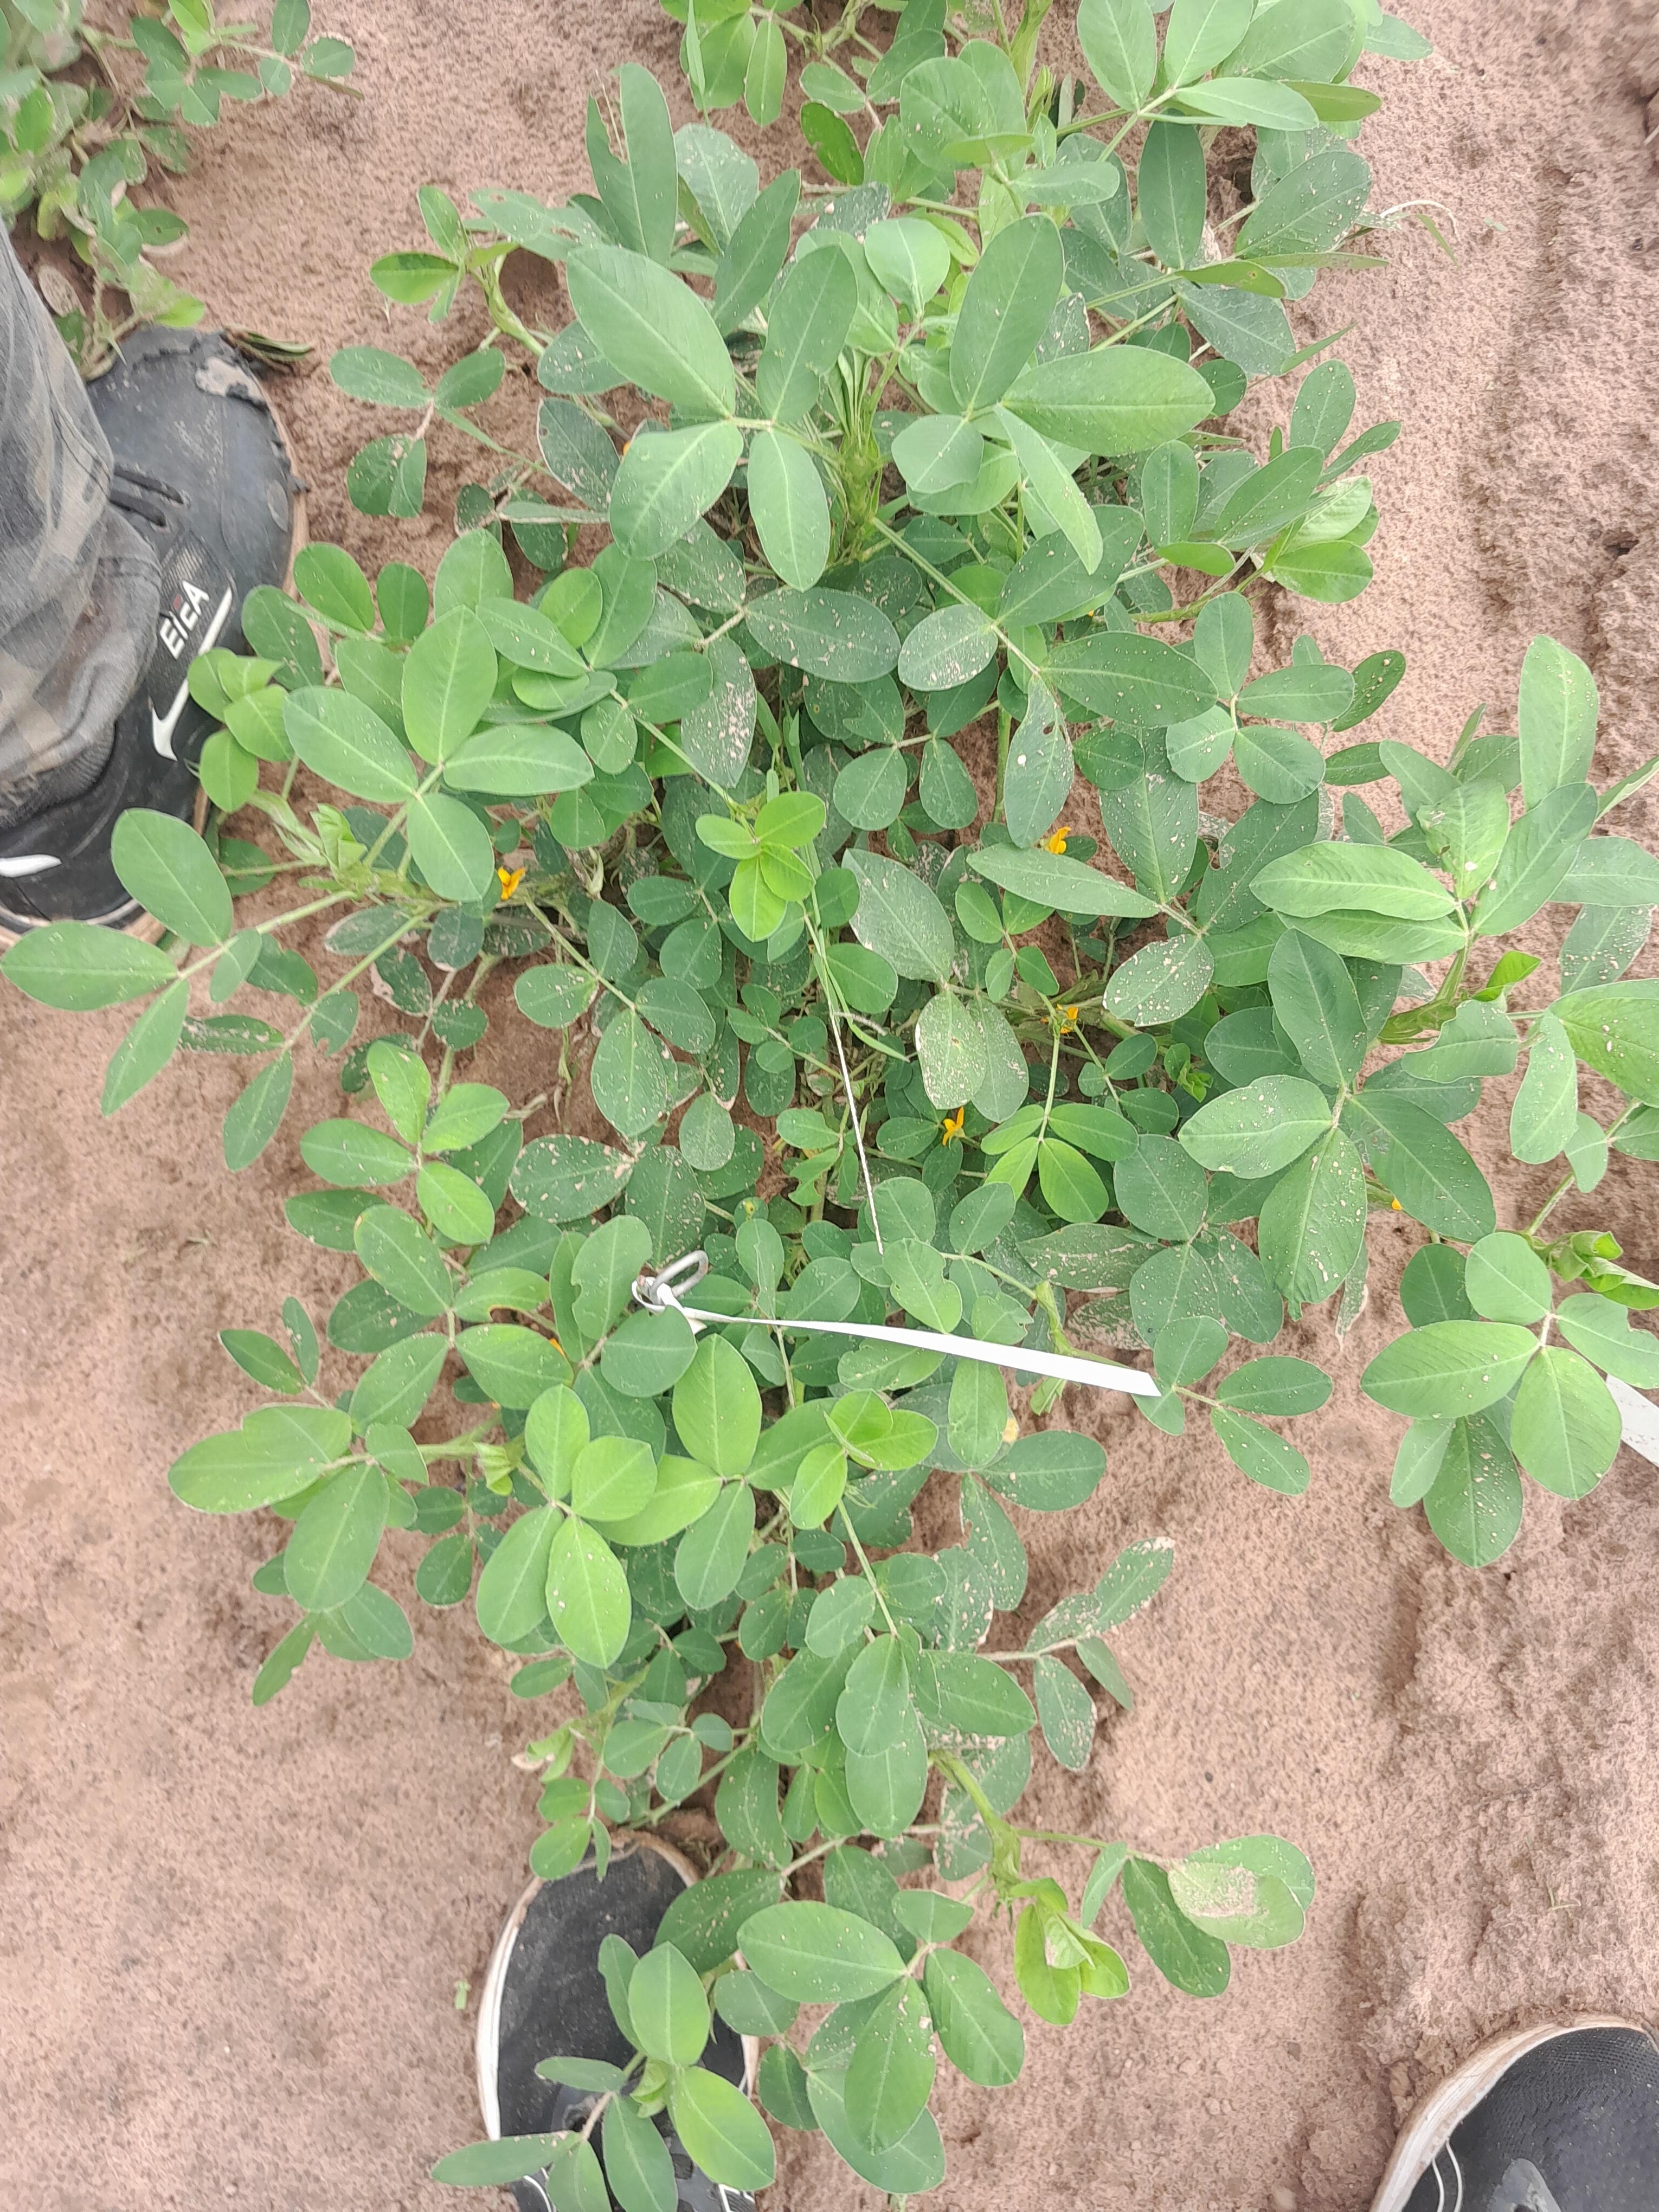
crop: groundnut
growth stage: flowering
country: Senegal
